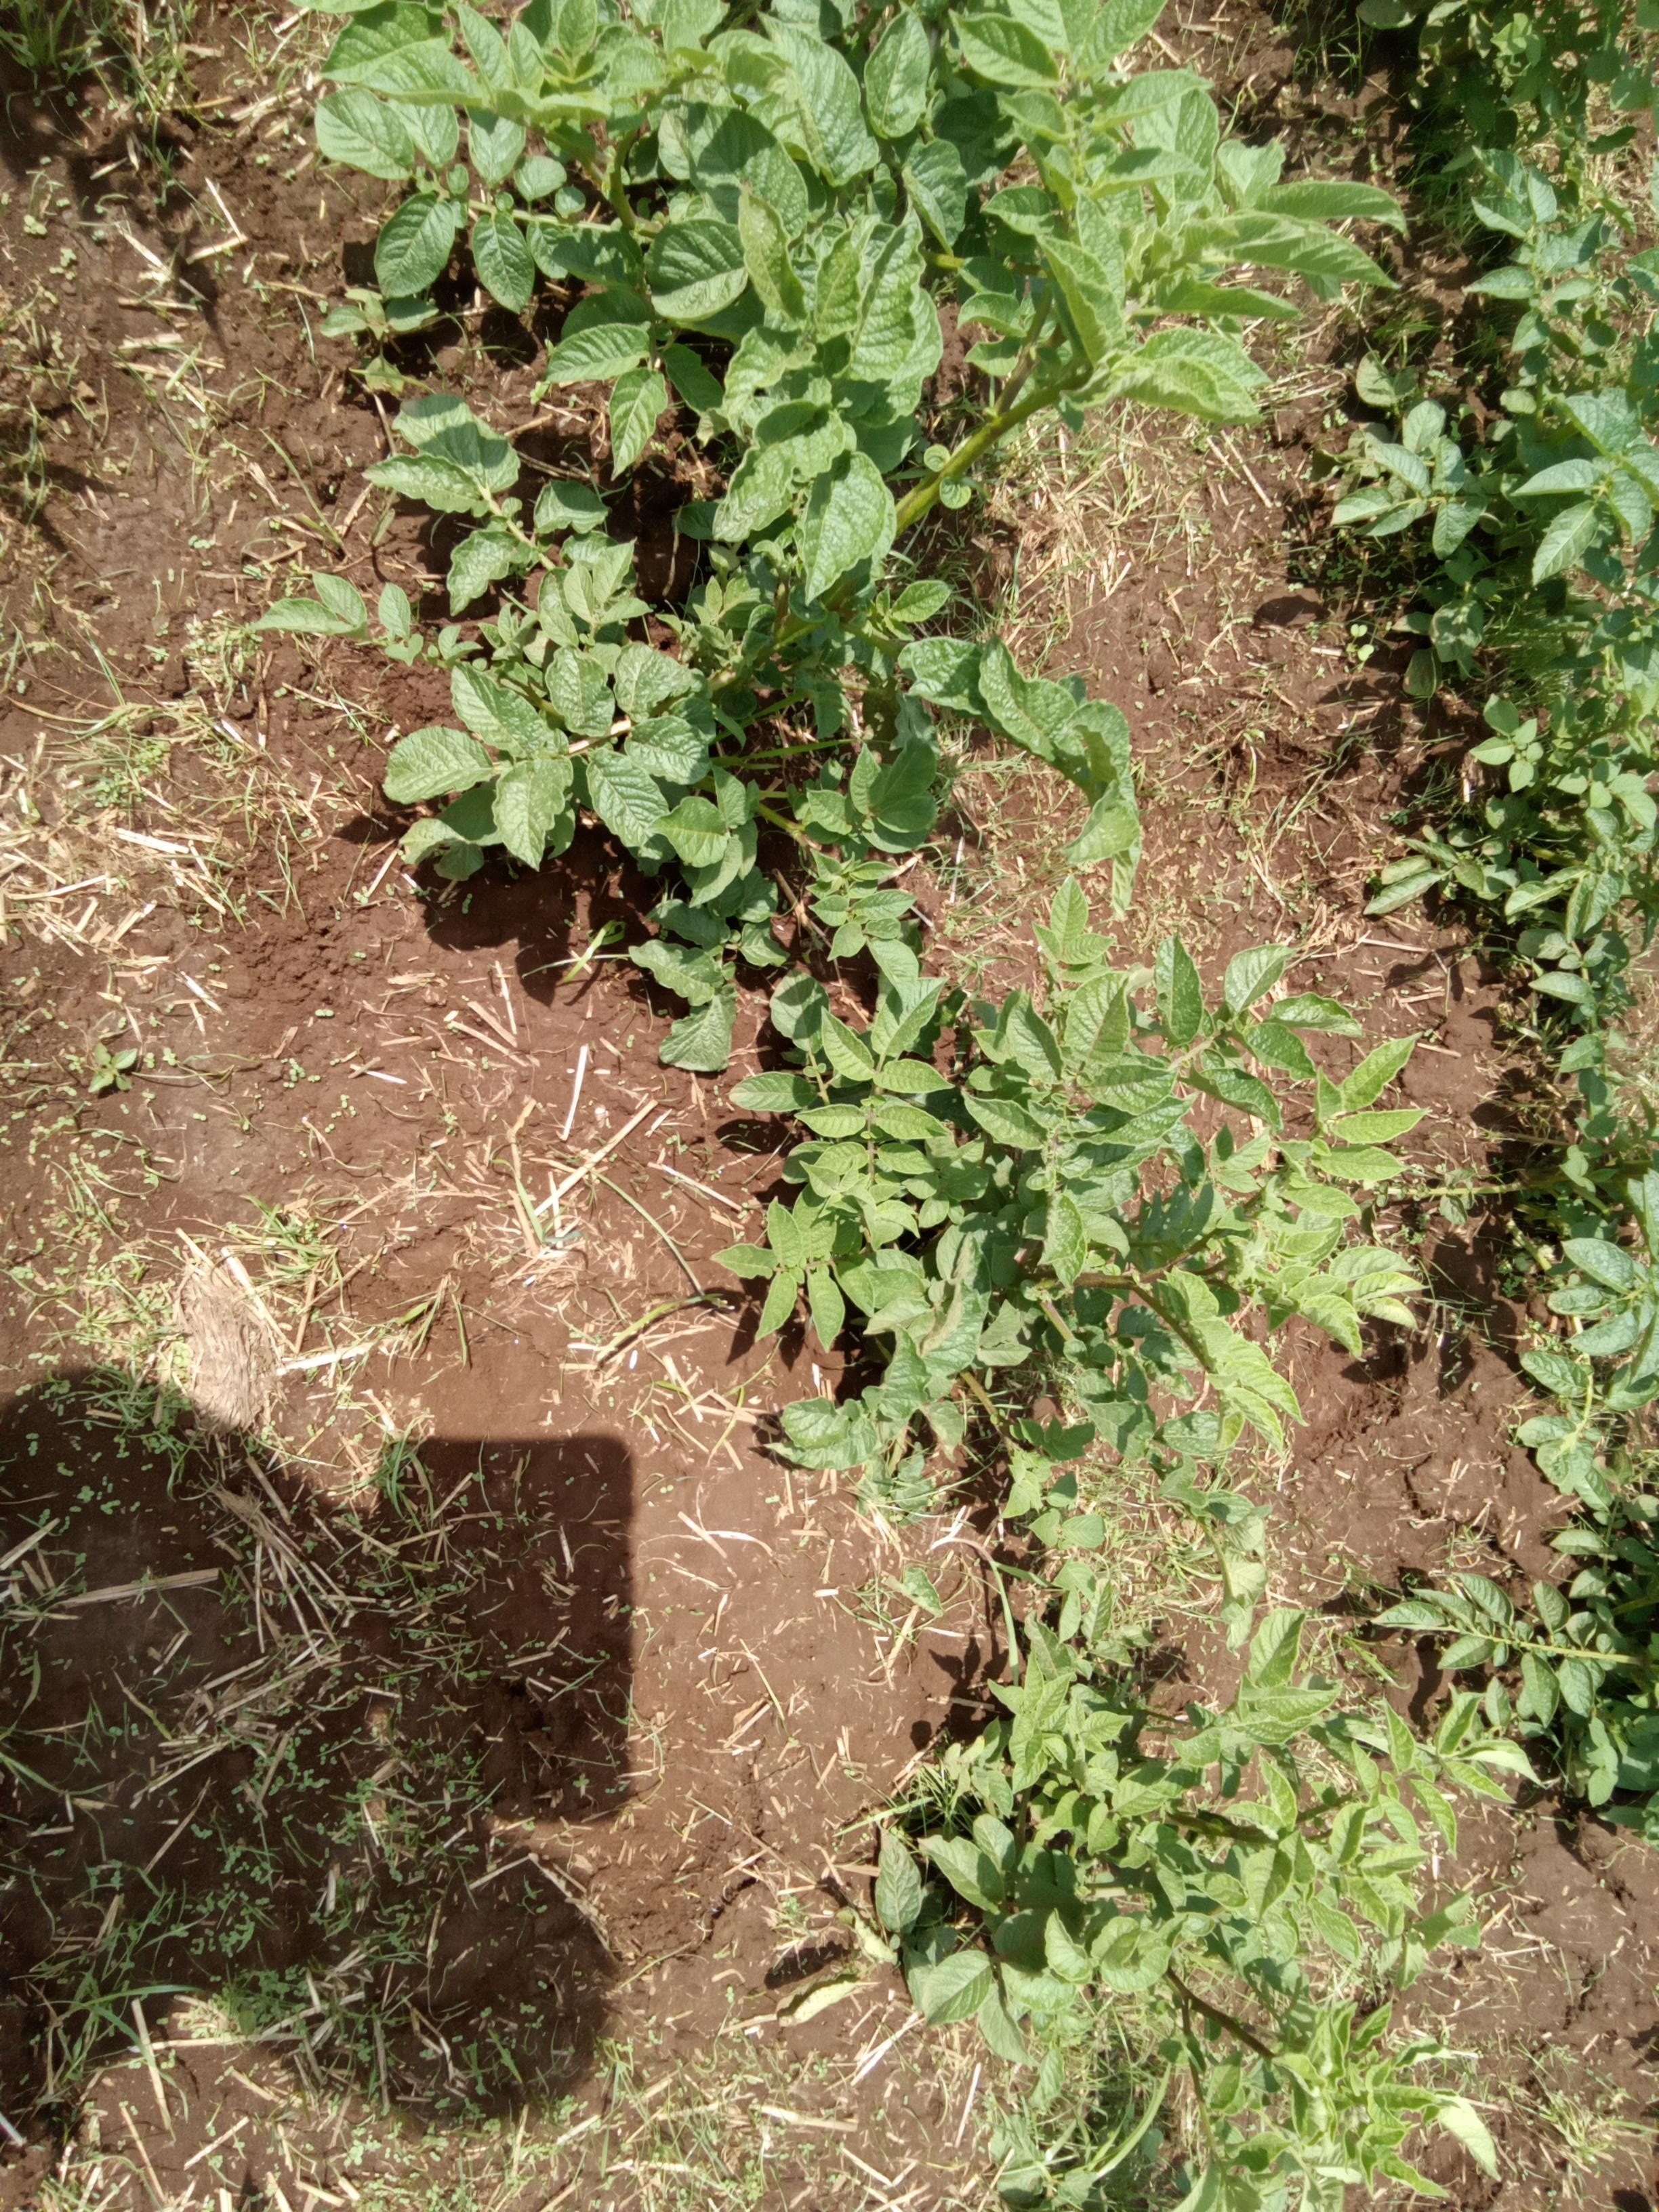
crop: potato
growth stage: vegetative
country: Kenya
